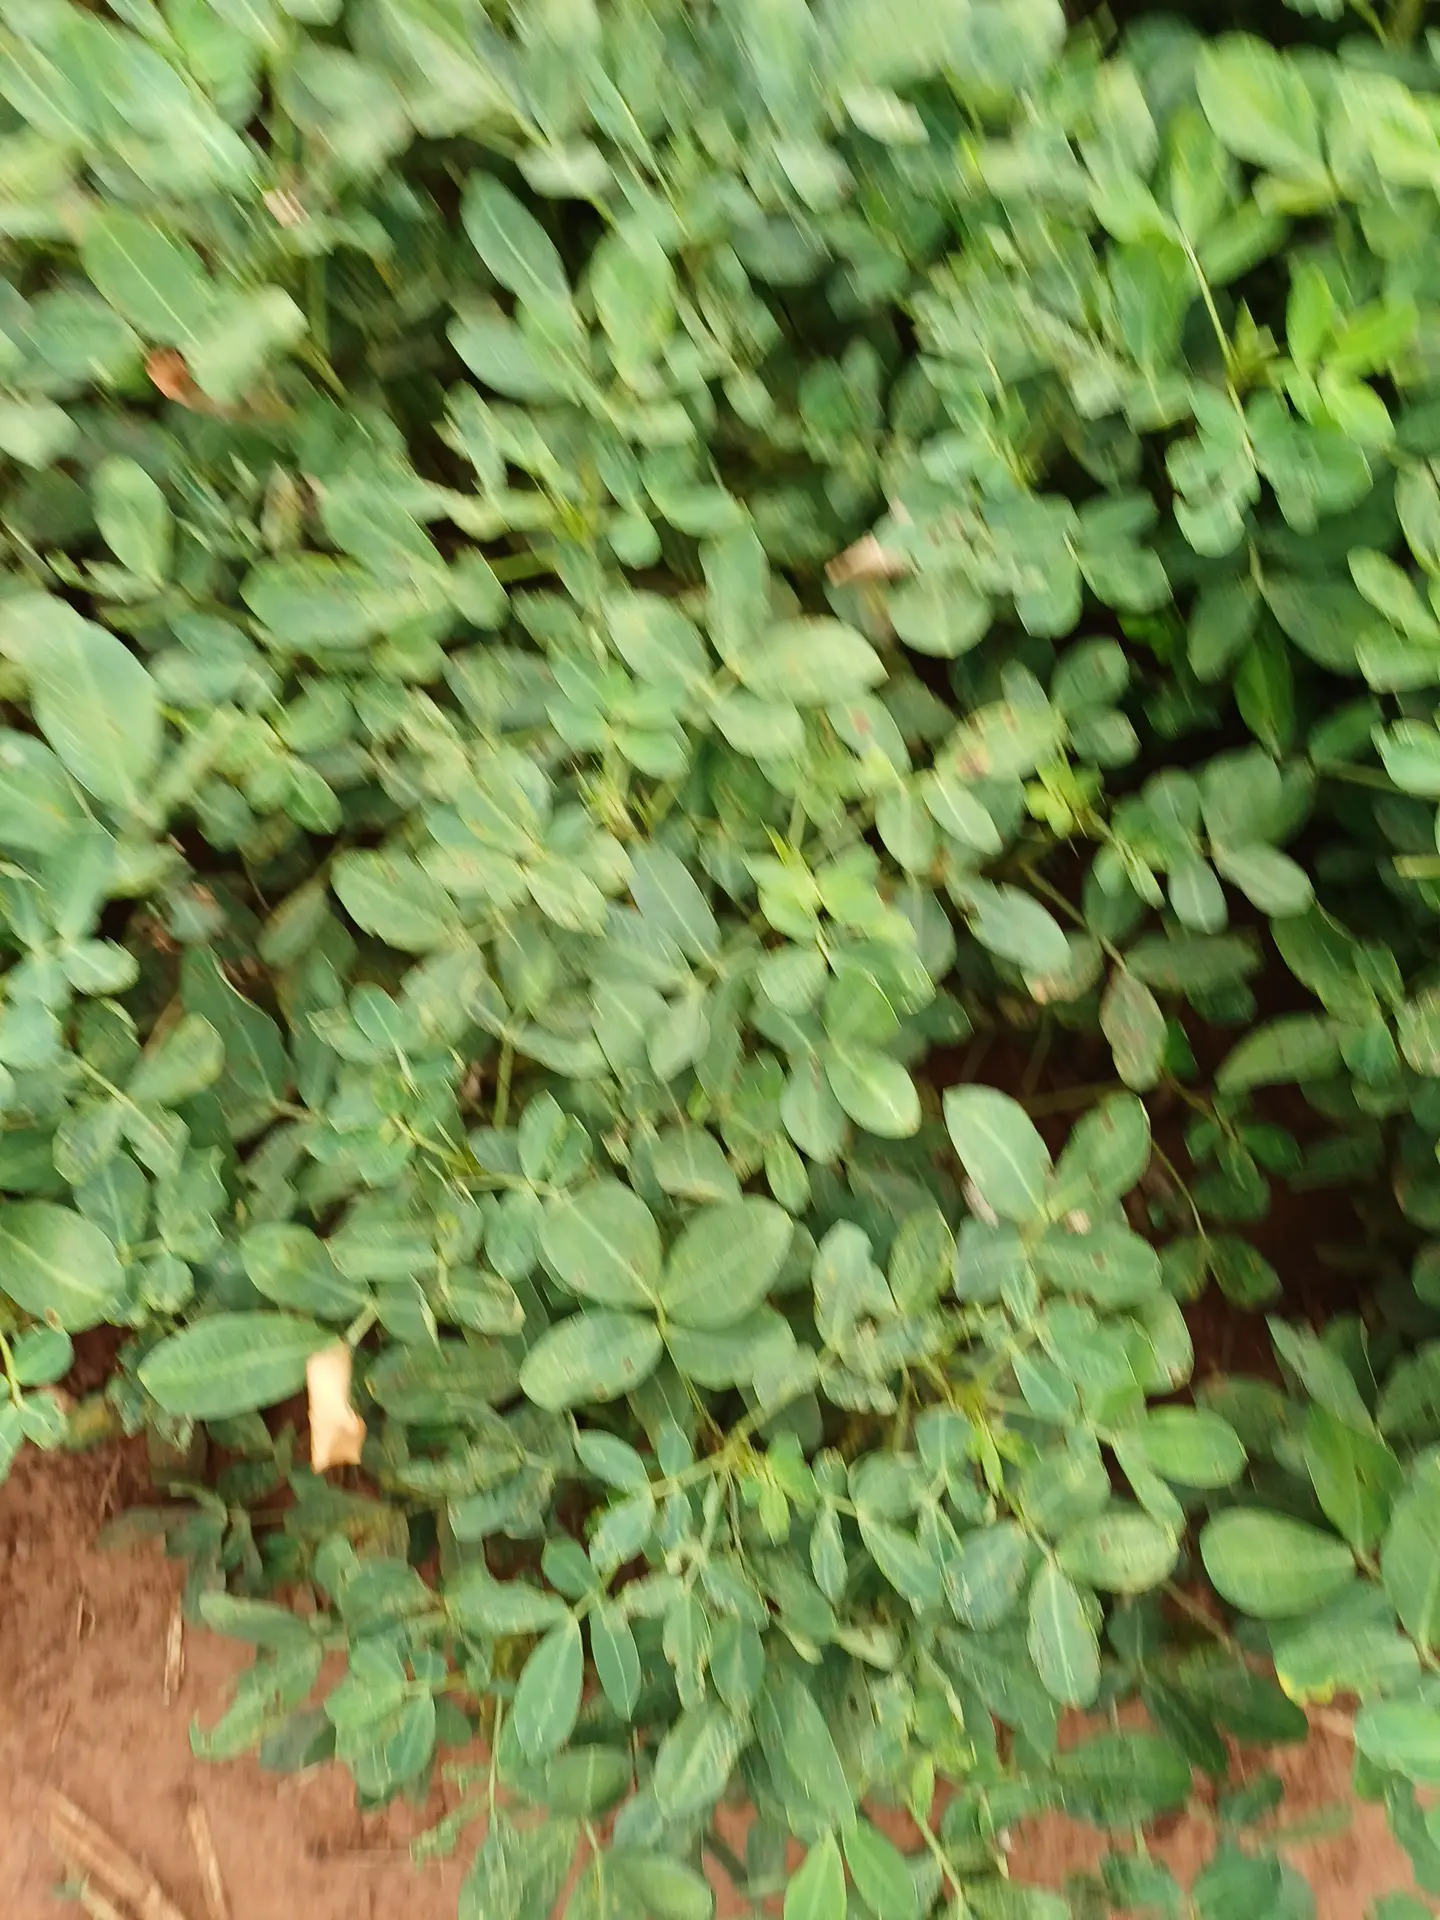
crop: groundnut
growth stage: pegging
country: Kenya
